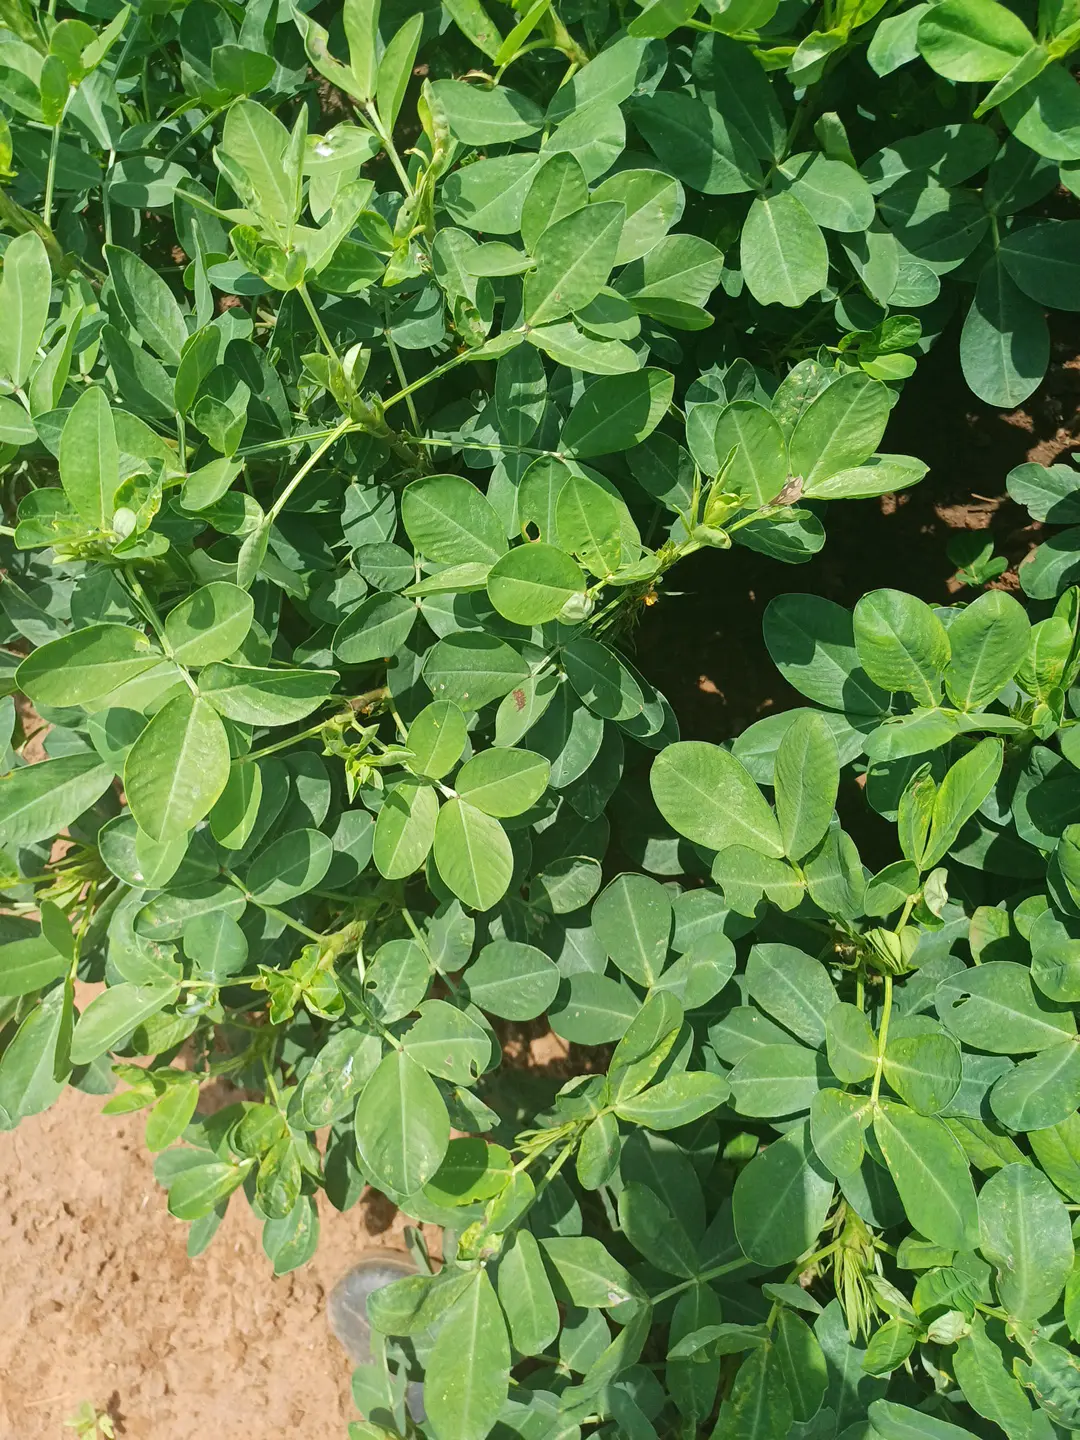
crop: groundnut
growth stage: pegging
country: Kenya
